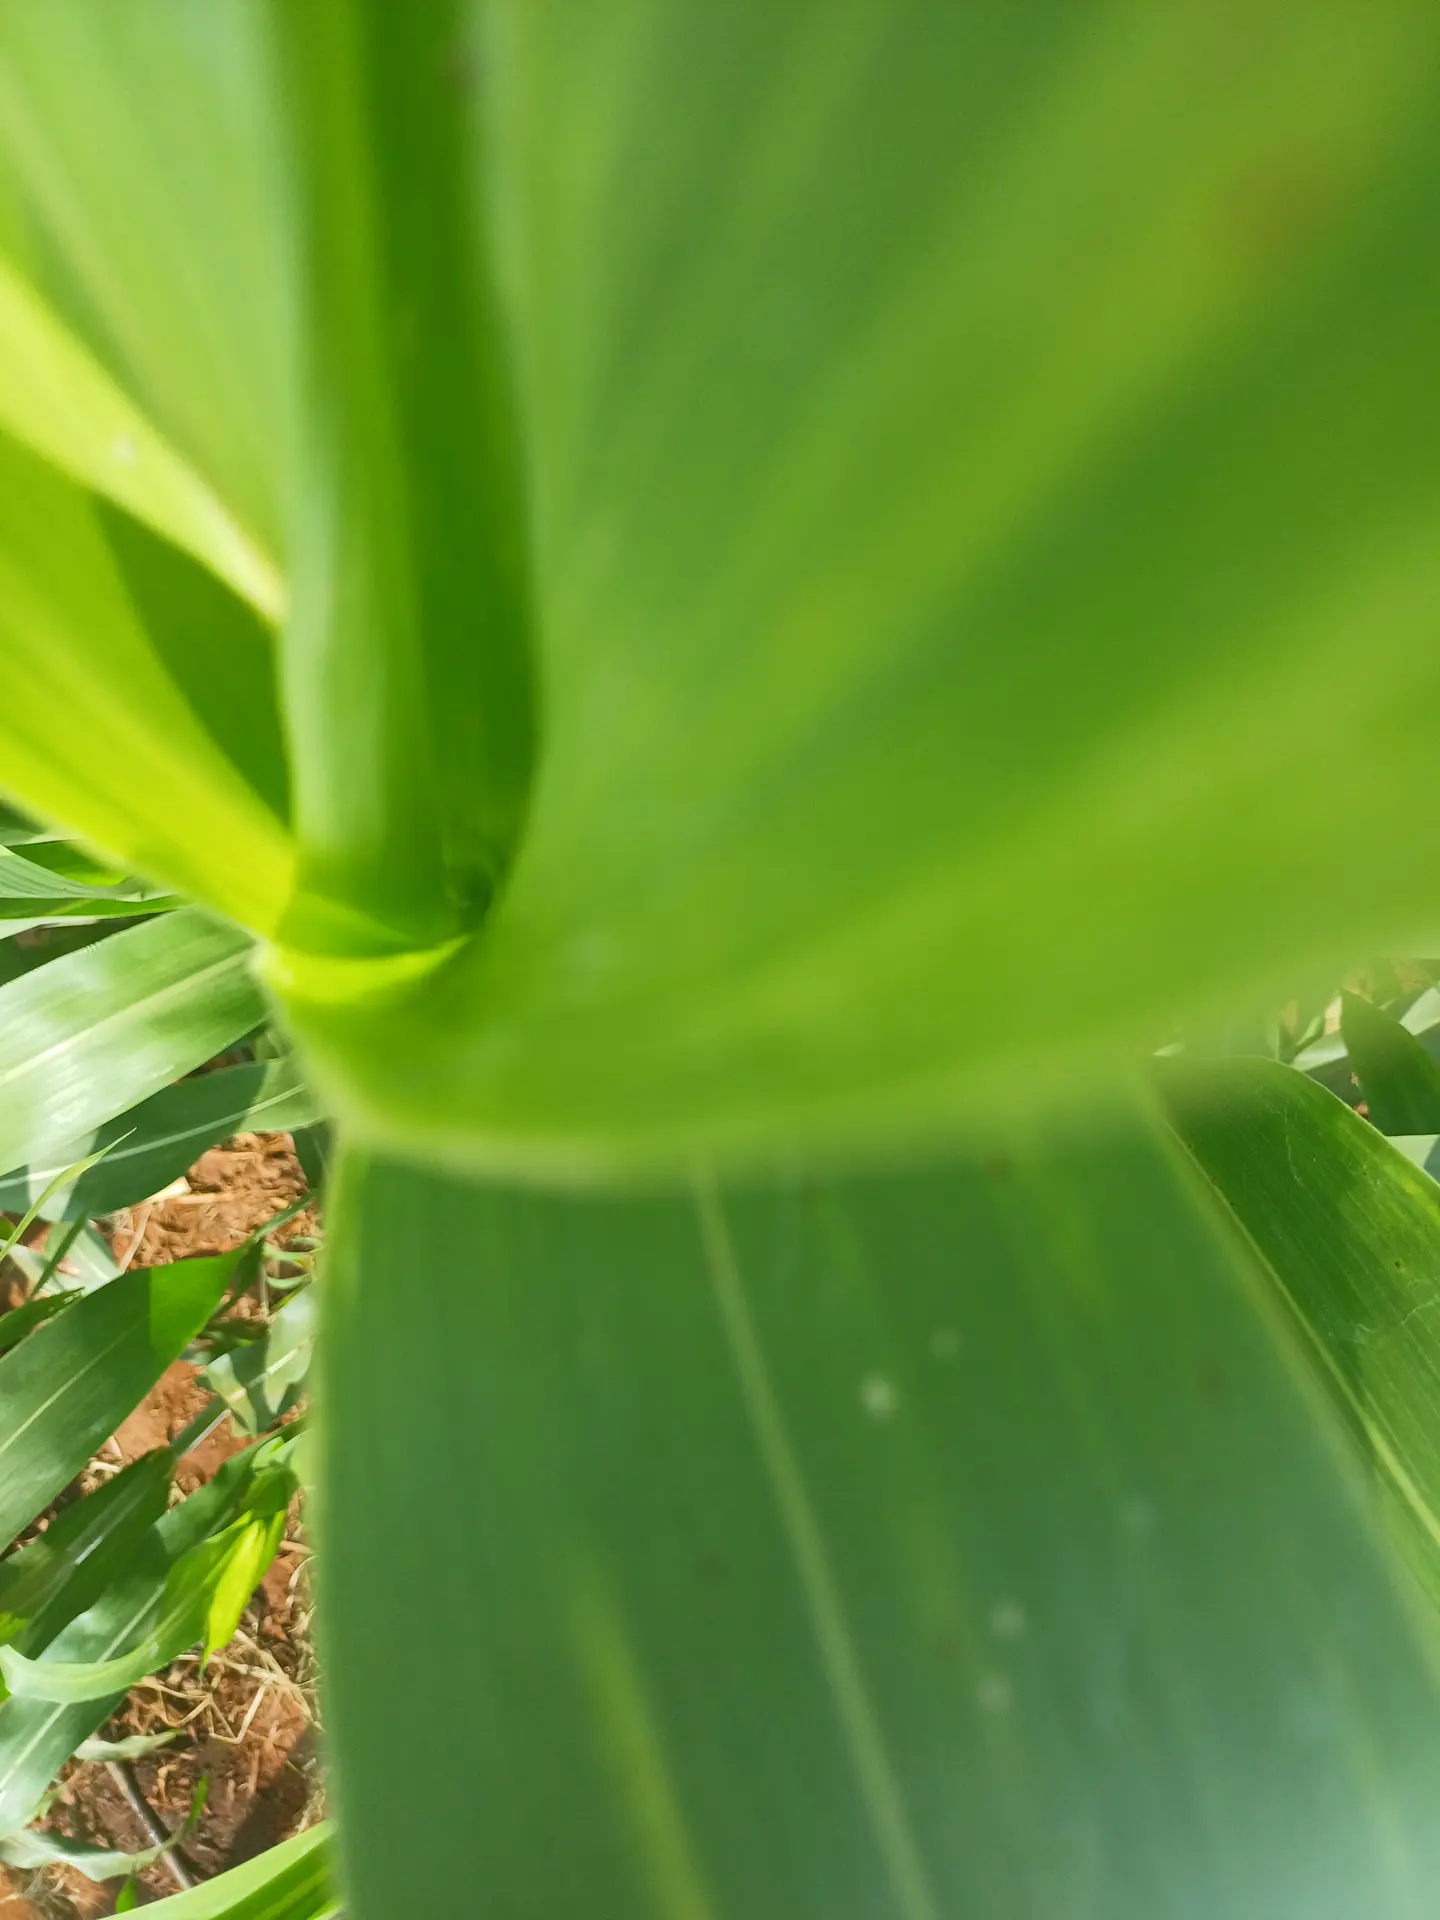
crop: sorghum
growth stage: vegetative
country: Kenya
